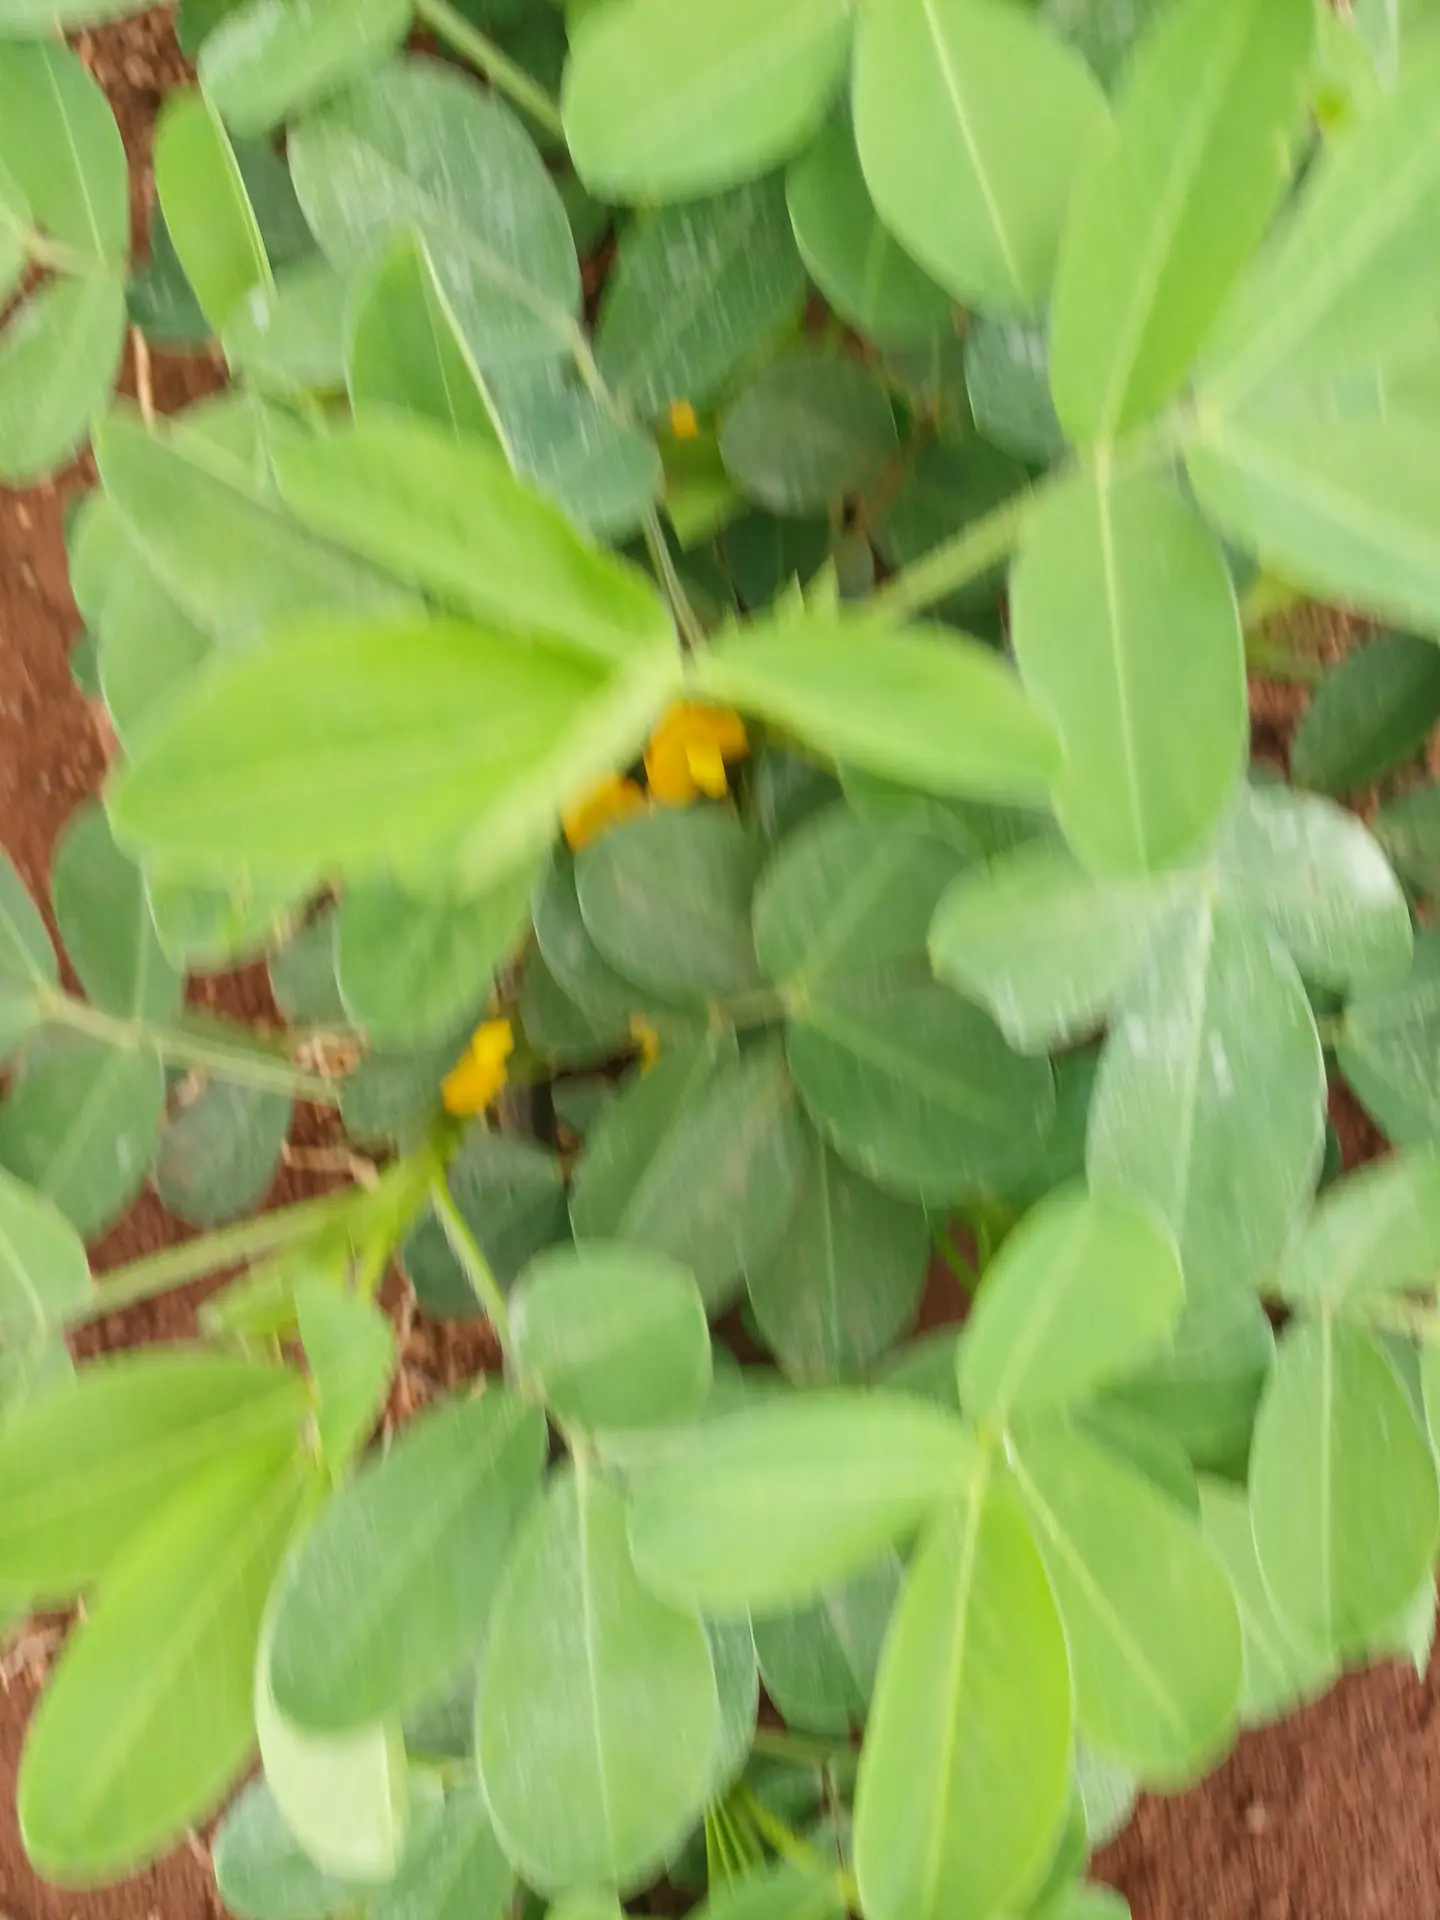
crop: groundnut
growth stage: flowering
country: Kenya
